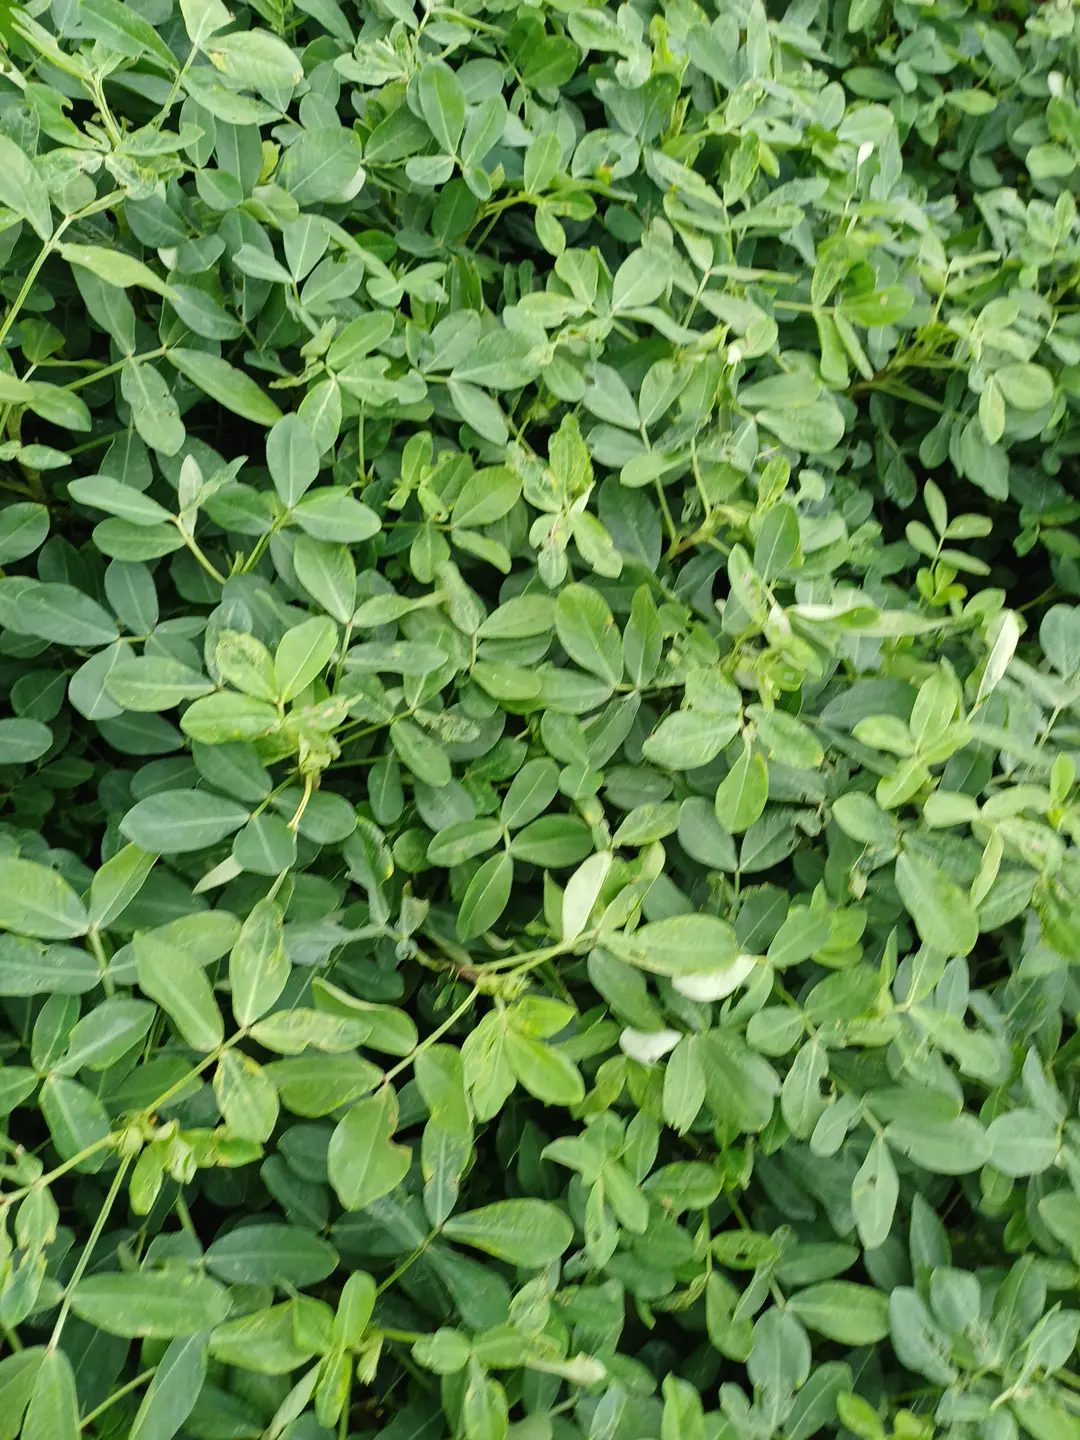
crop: groundnut
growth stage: pegging
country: Kenya
